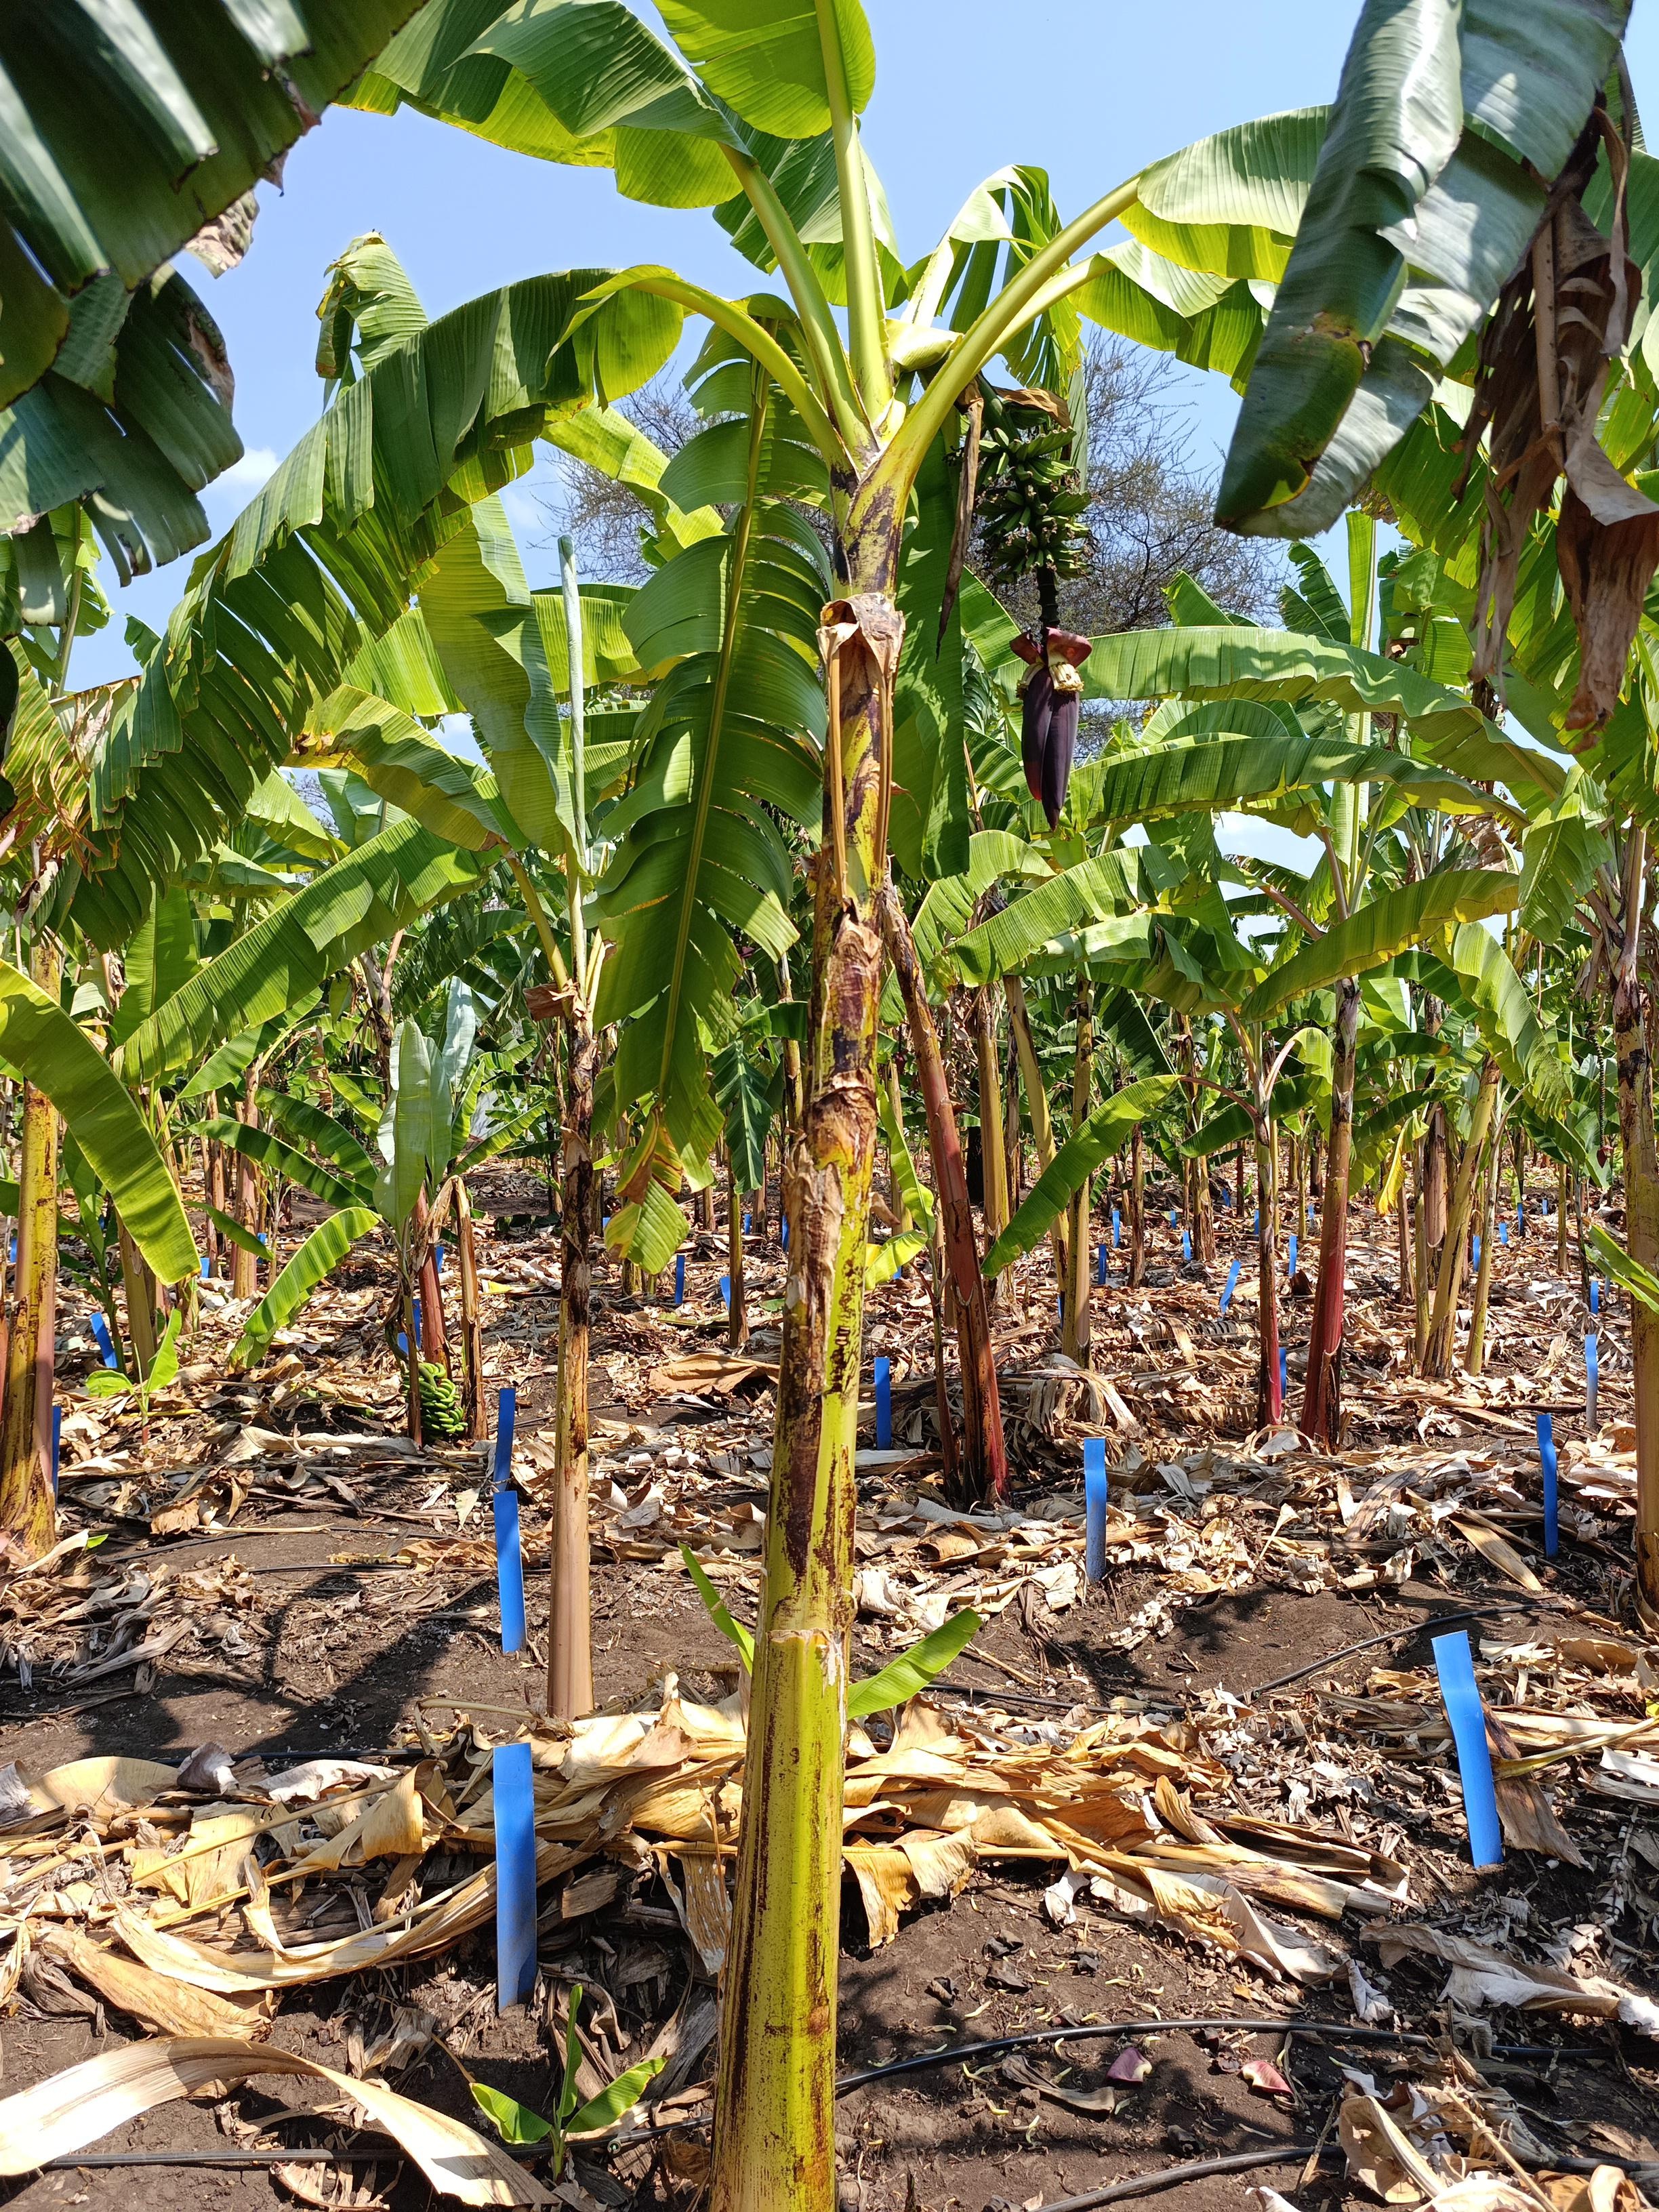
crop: banana
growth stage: development fruit
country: Tanzania
